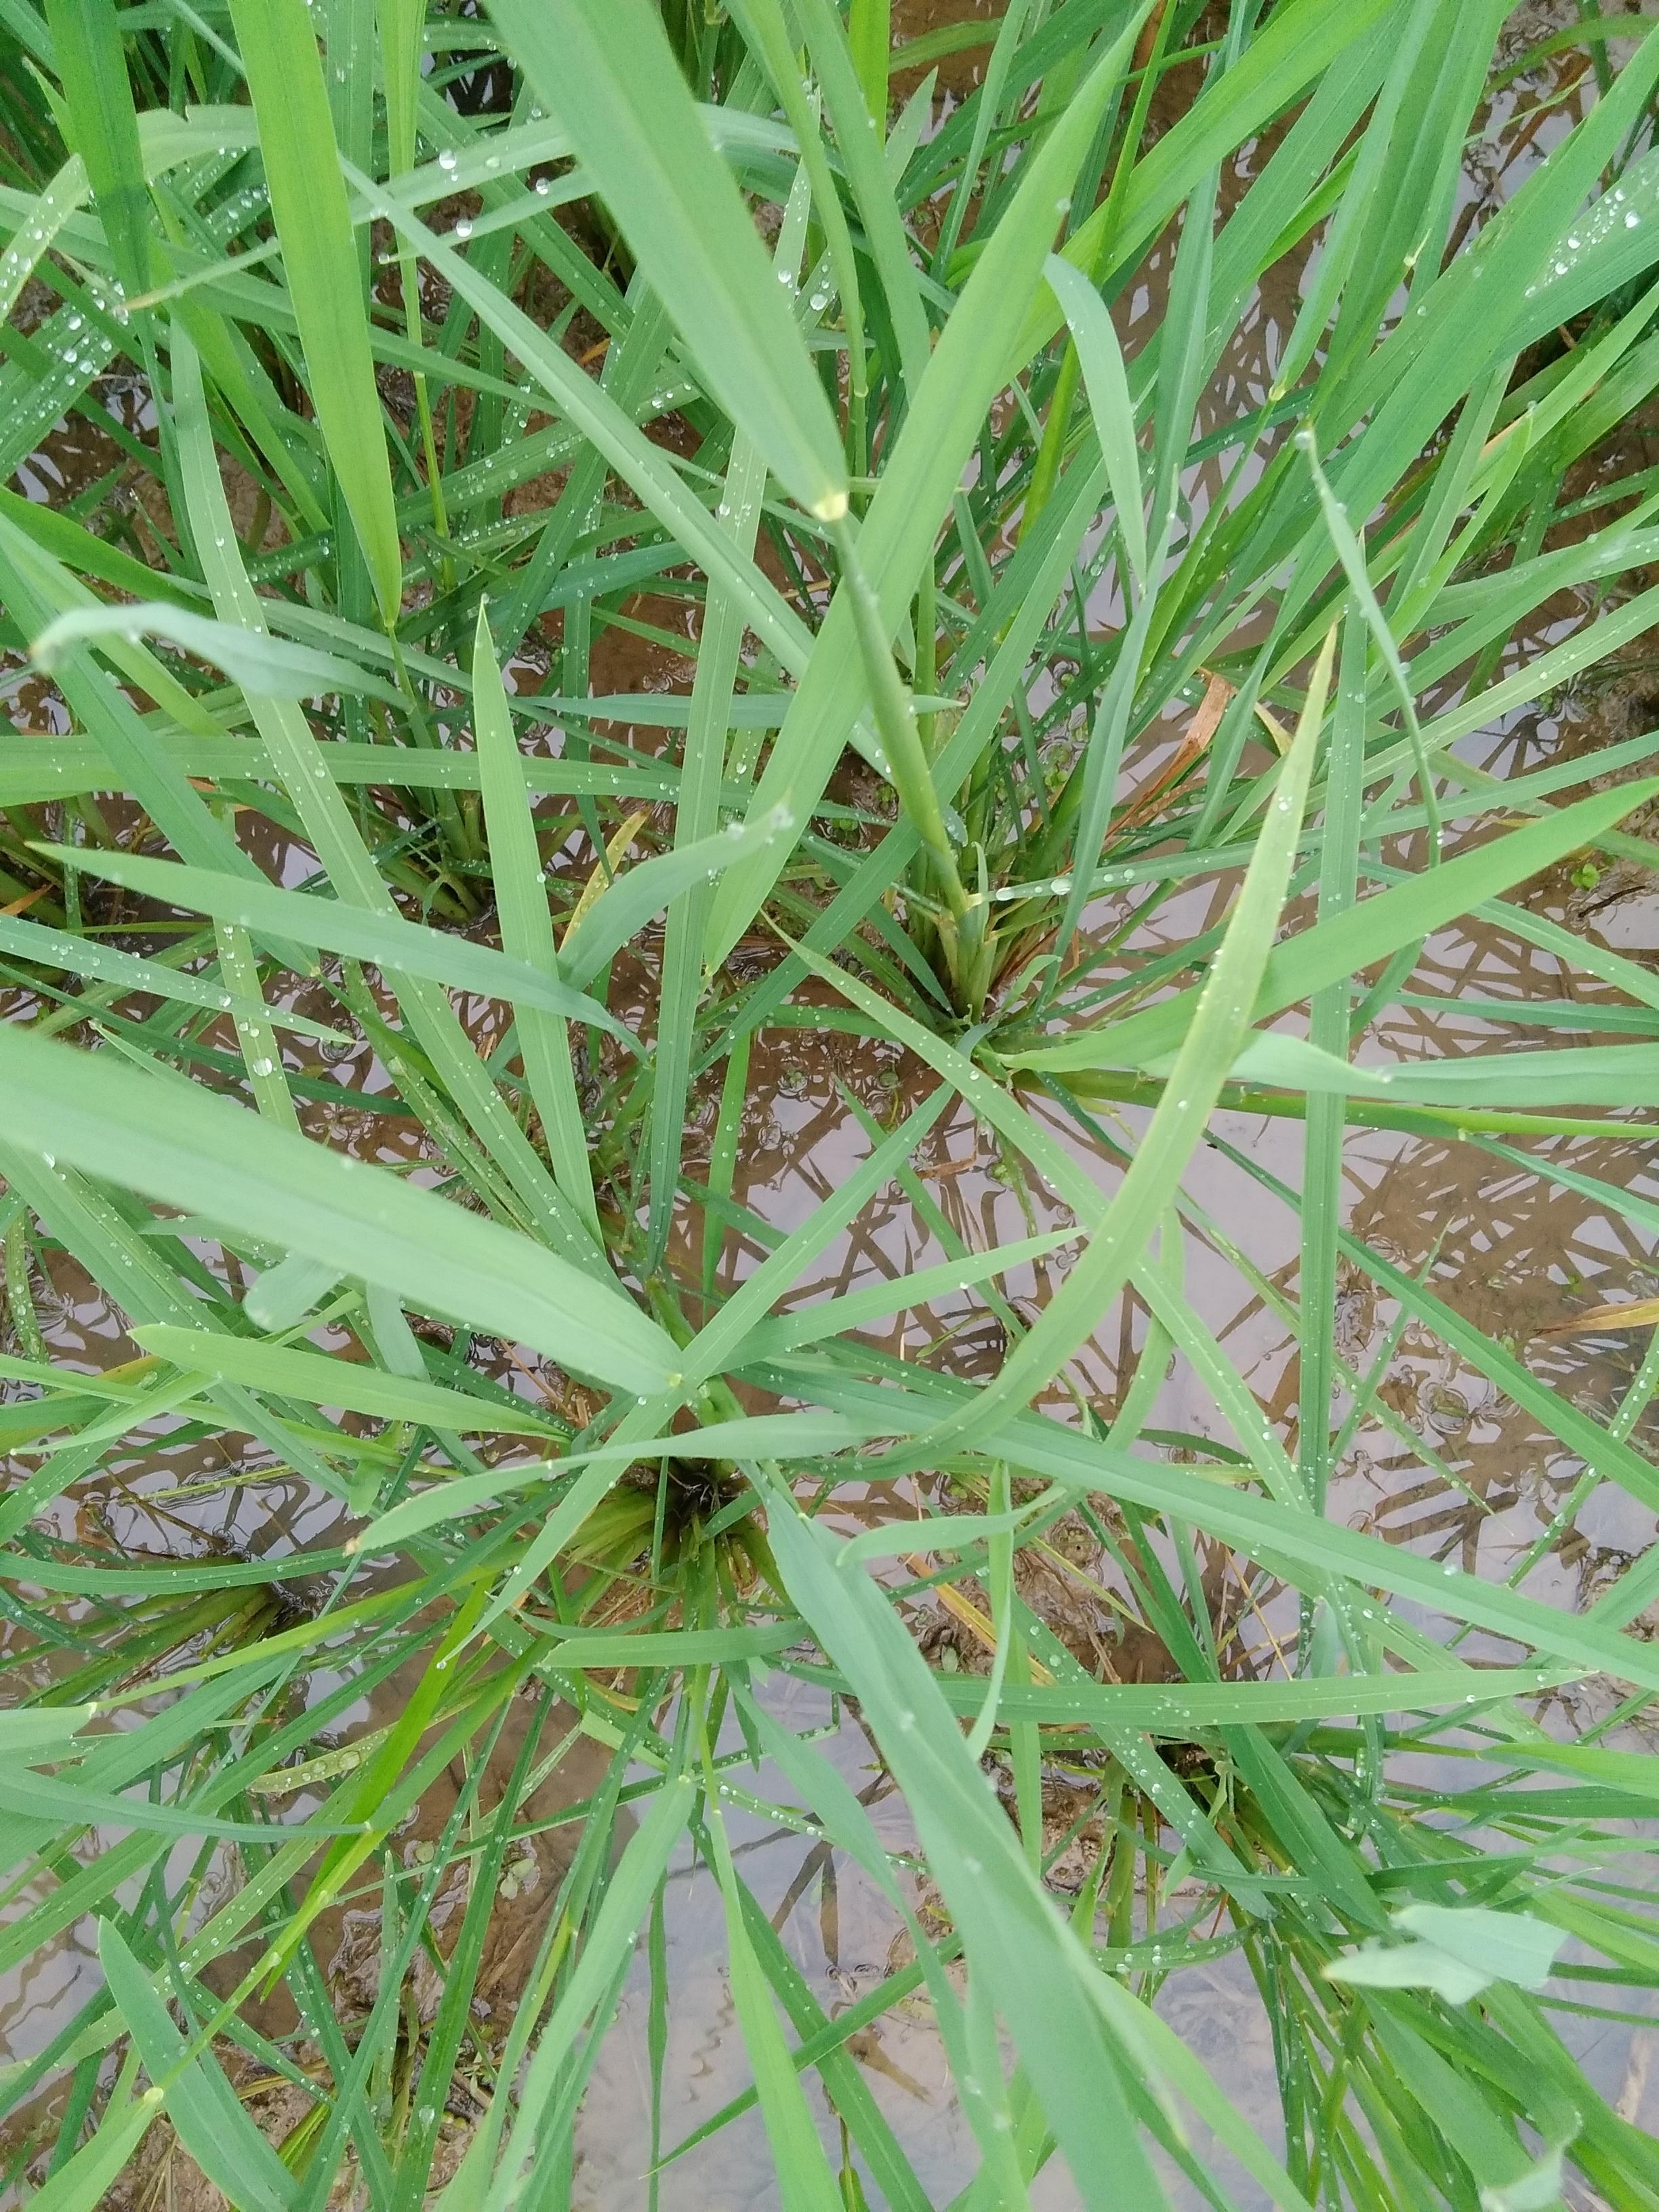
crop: rice
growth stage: booting
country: Nigeria
